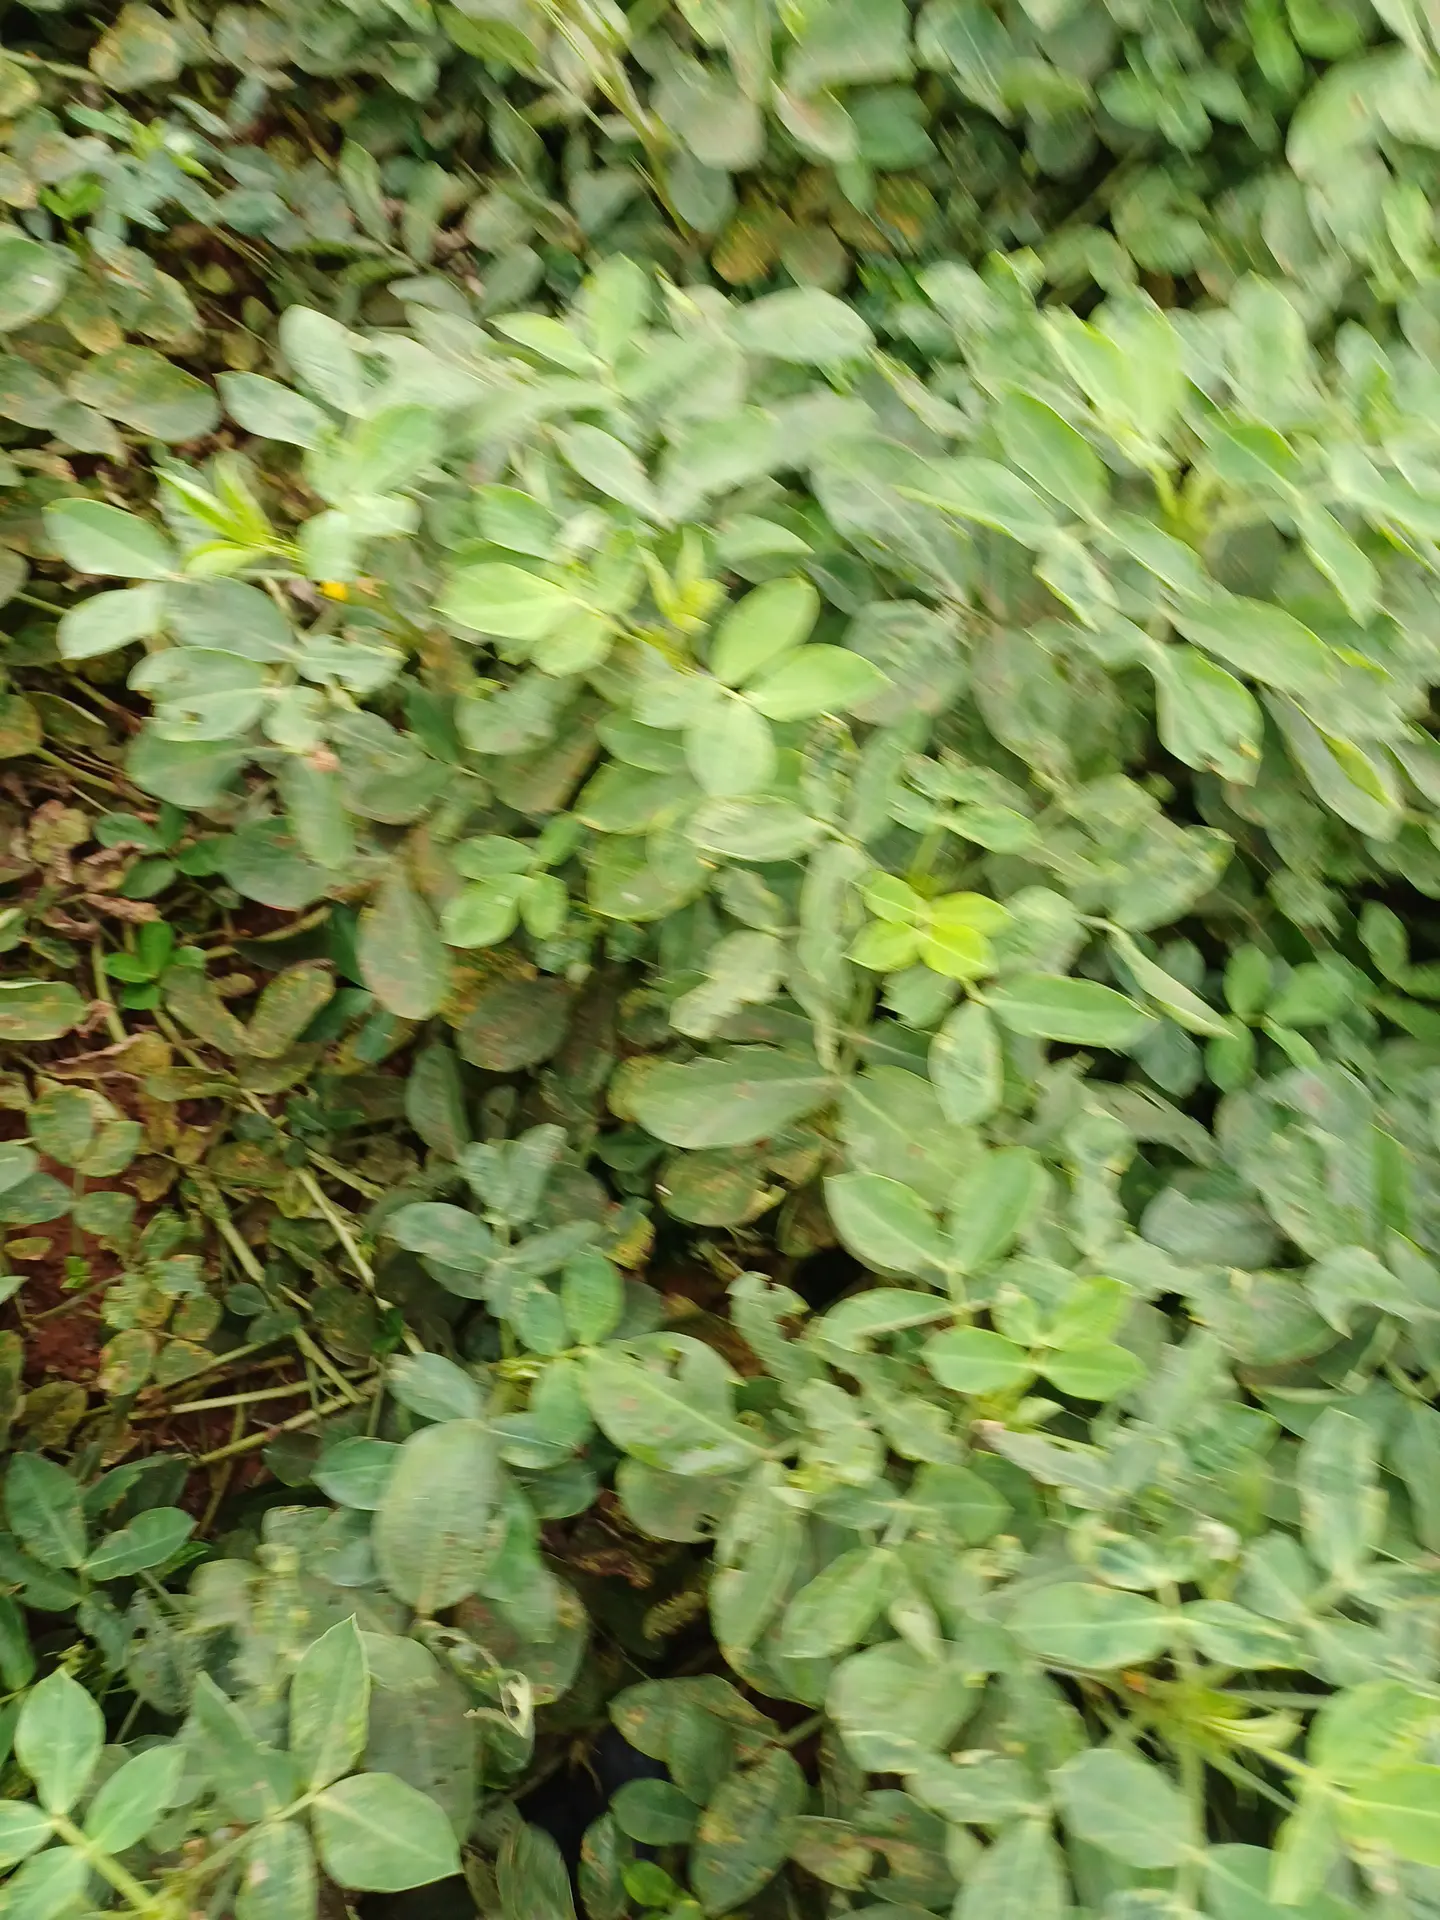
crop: groundnut
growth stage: pegging
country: Kenya
